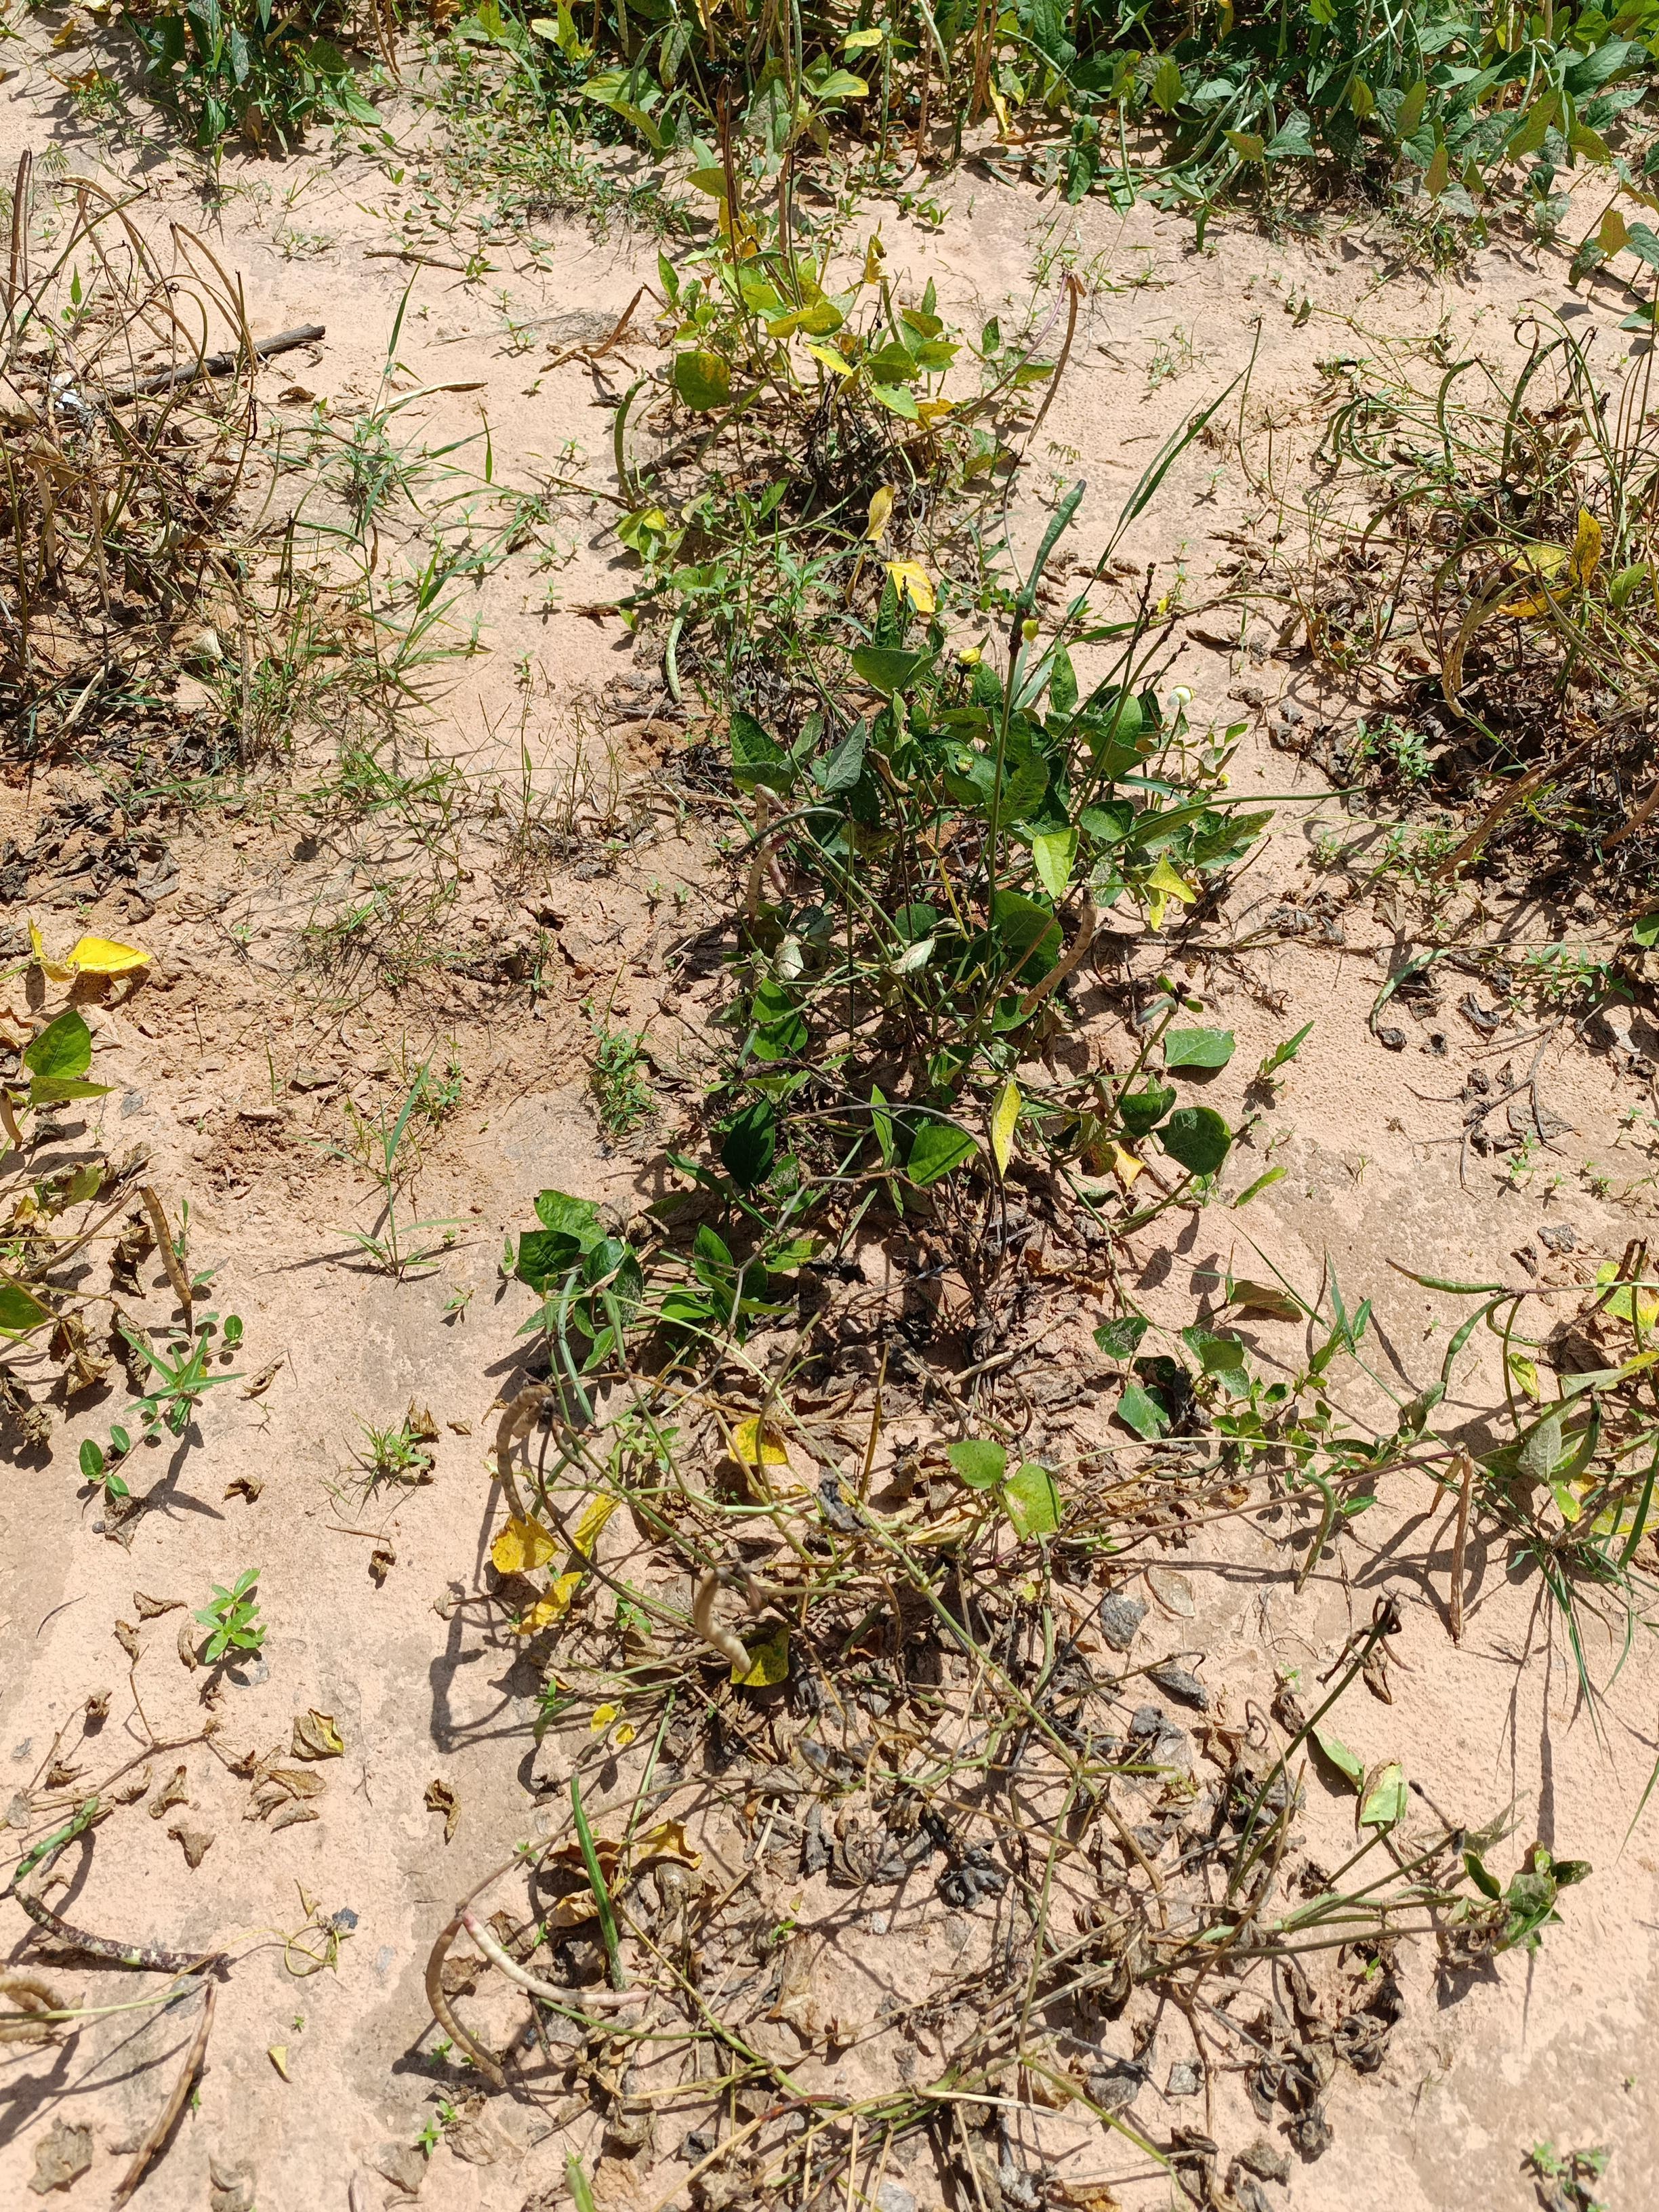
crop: cowpea
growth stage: maturity
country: Nigeria
